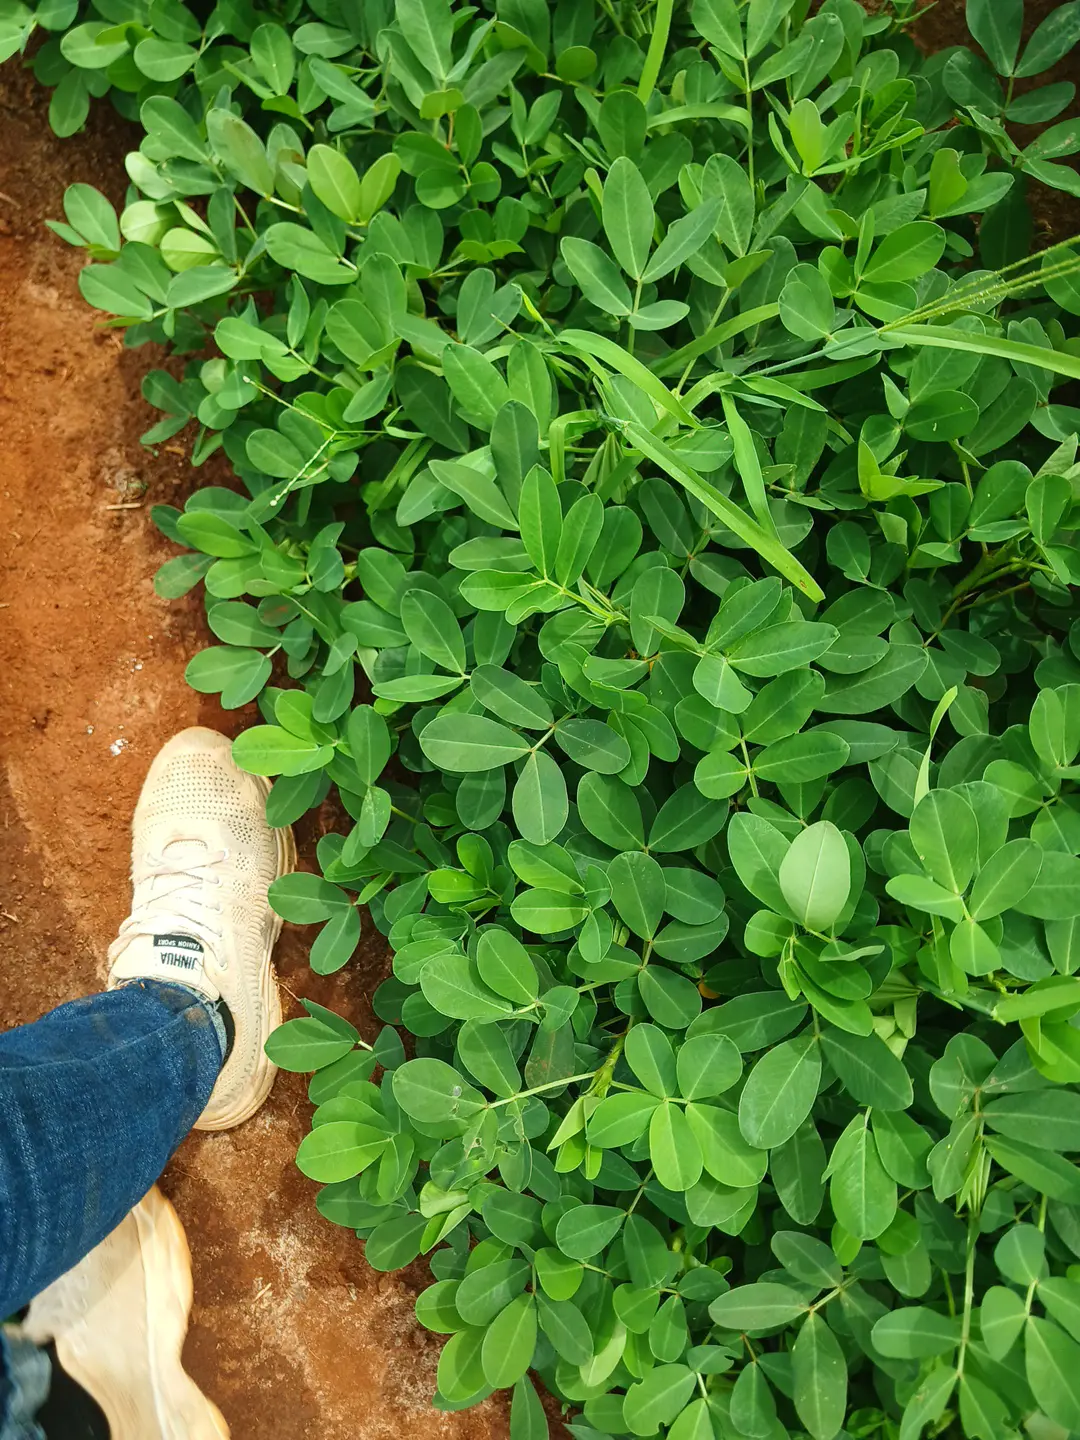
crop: groundnut
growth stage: flowering
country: Kenya
